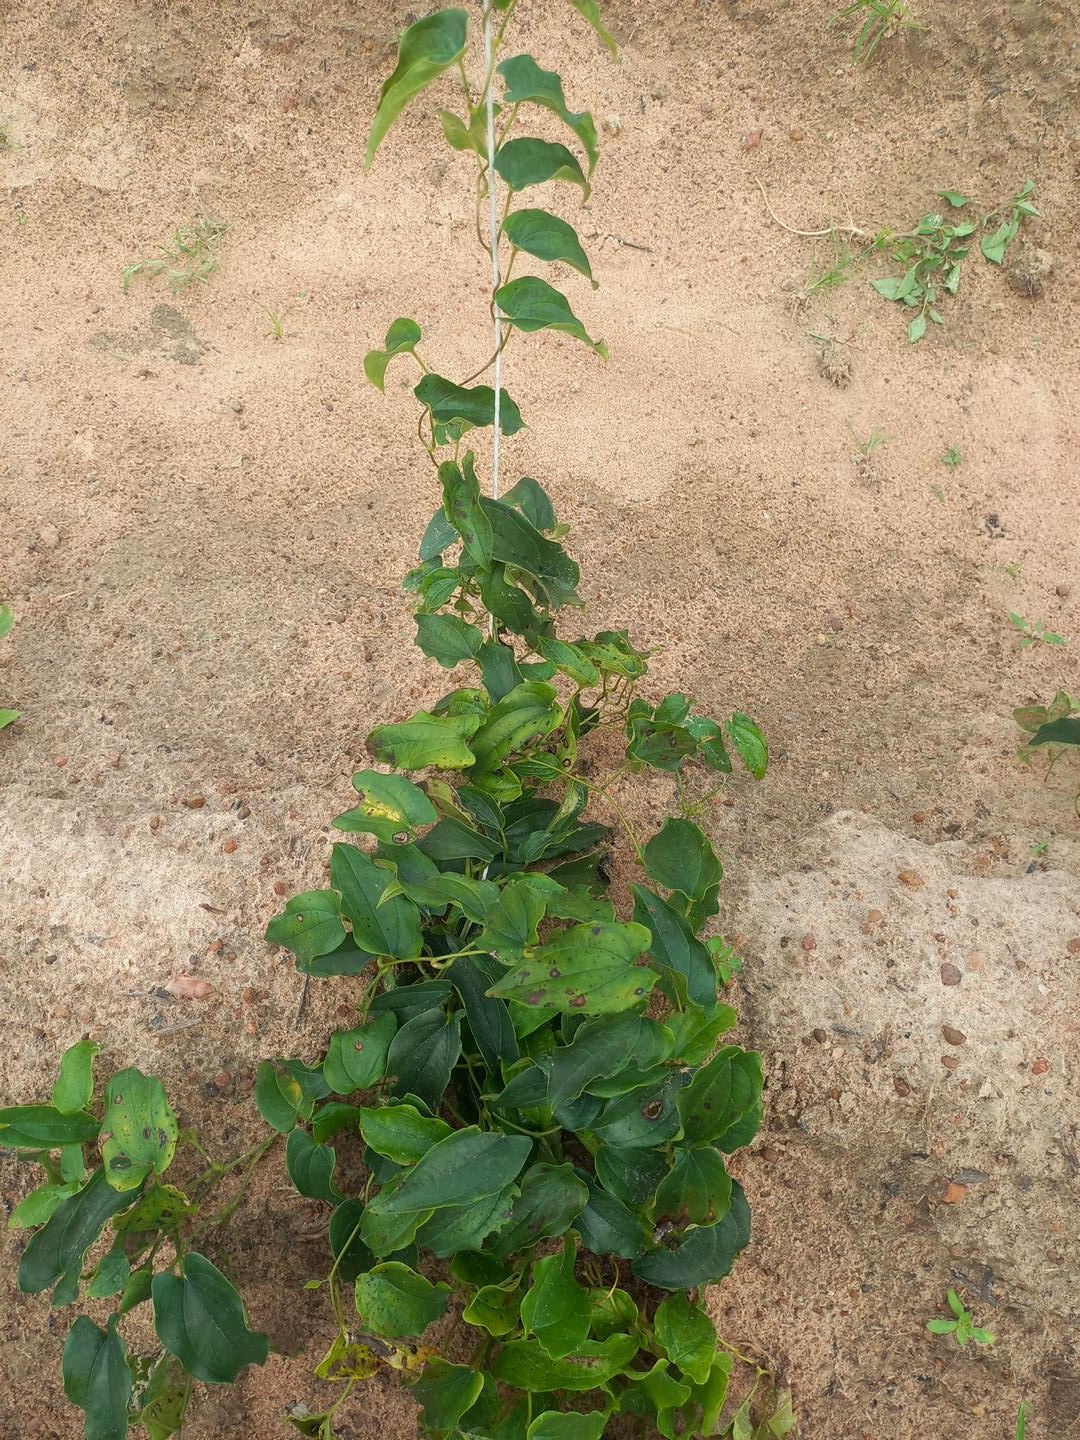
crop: yam
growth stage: vegetative
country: Nigeria
